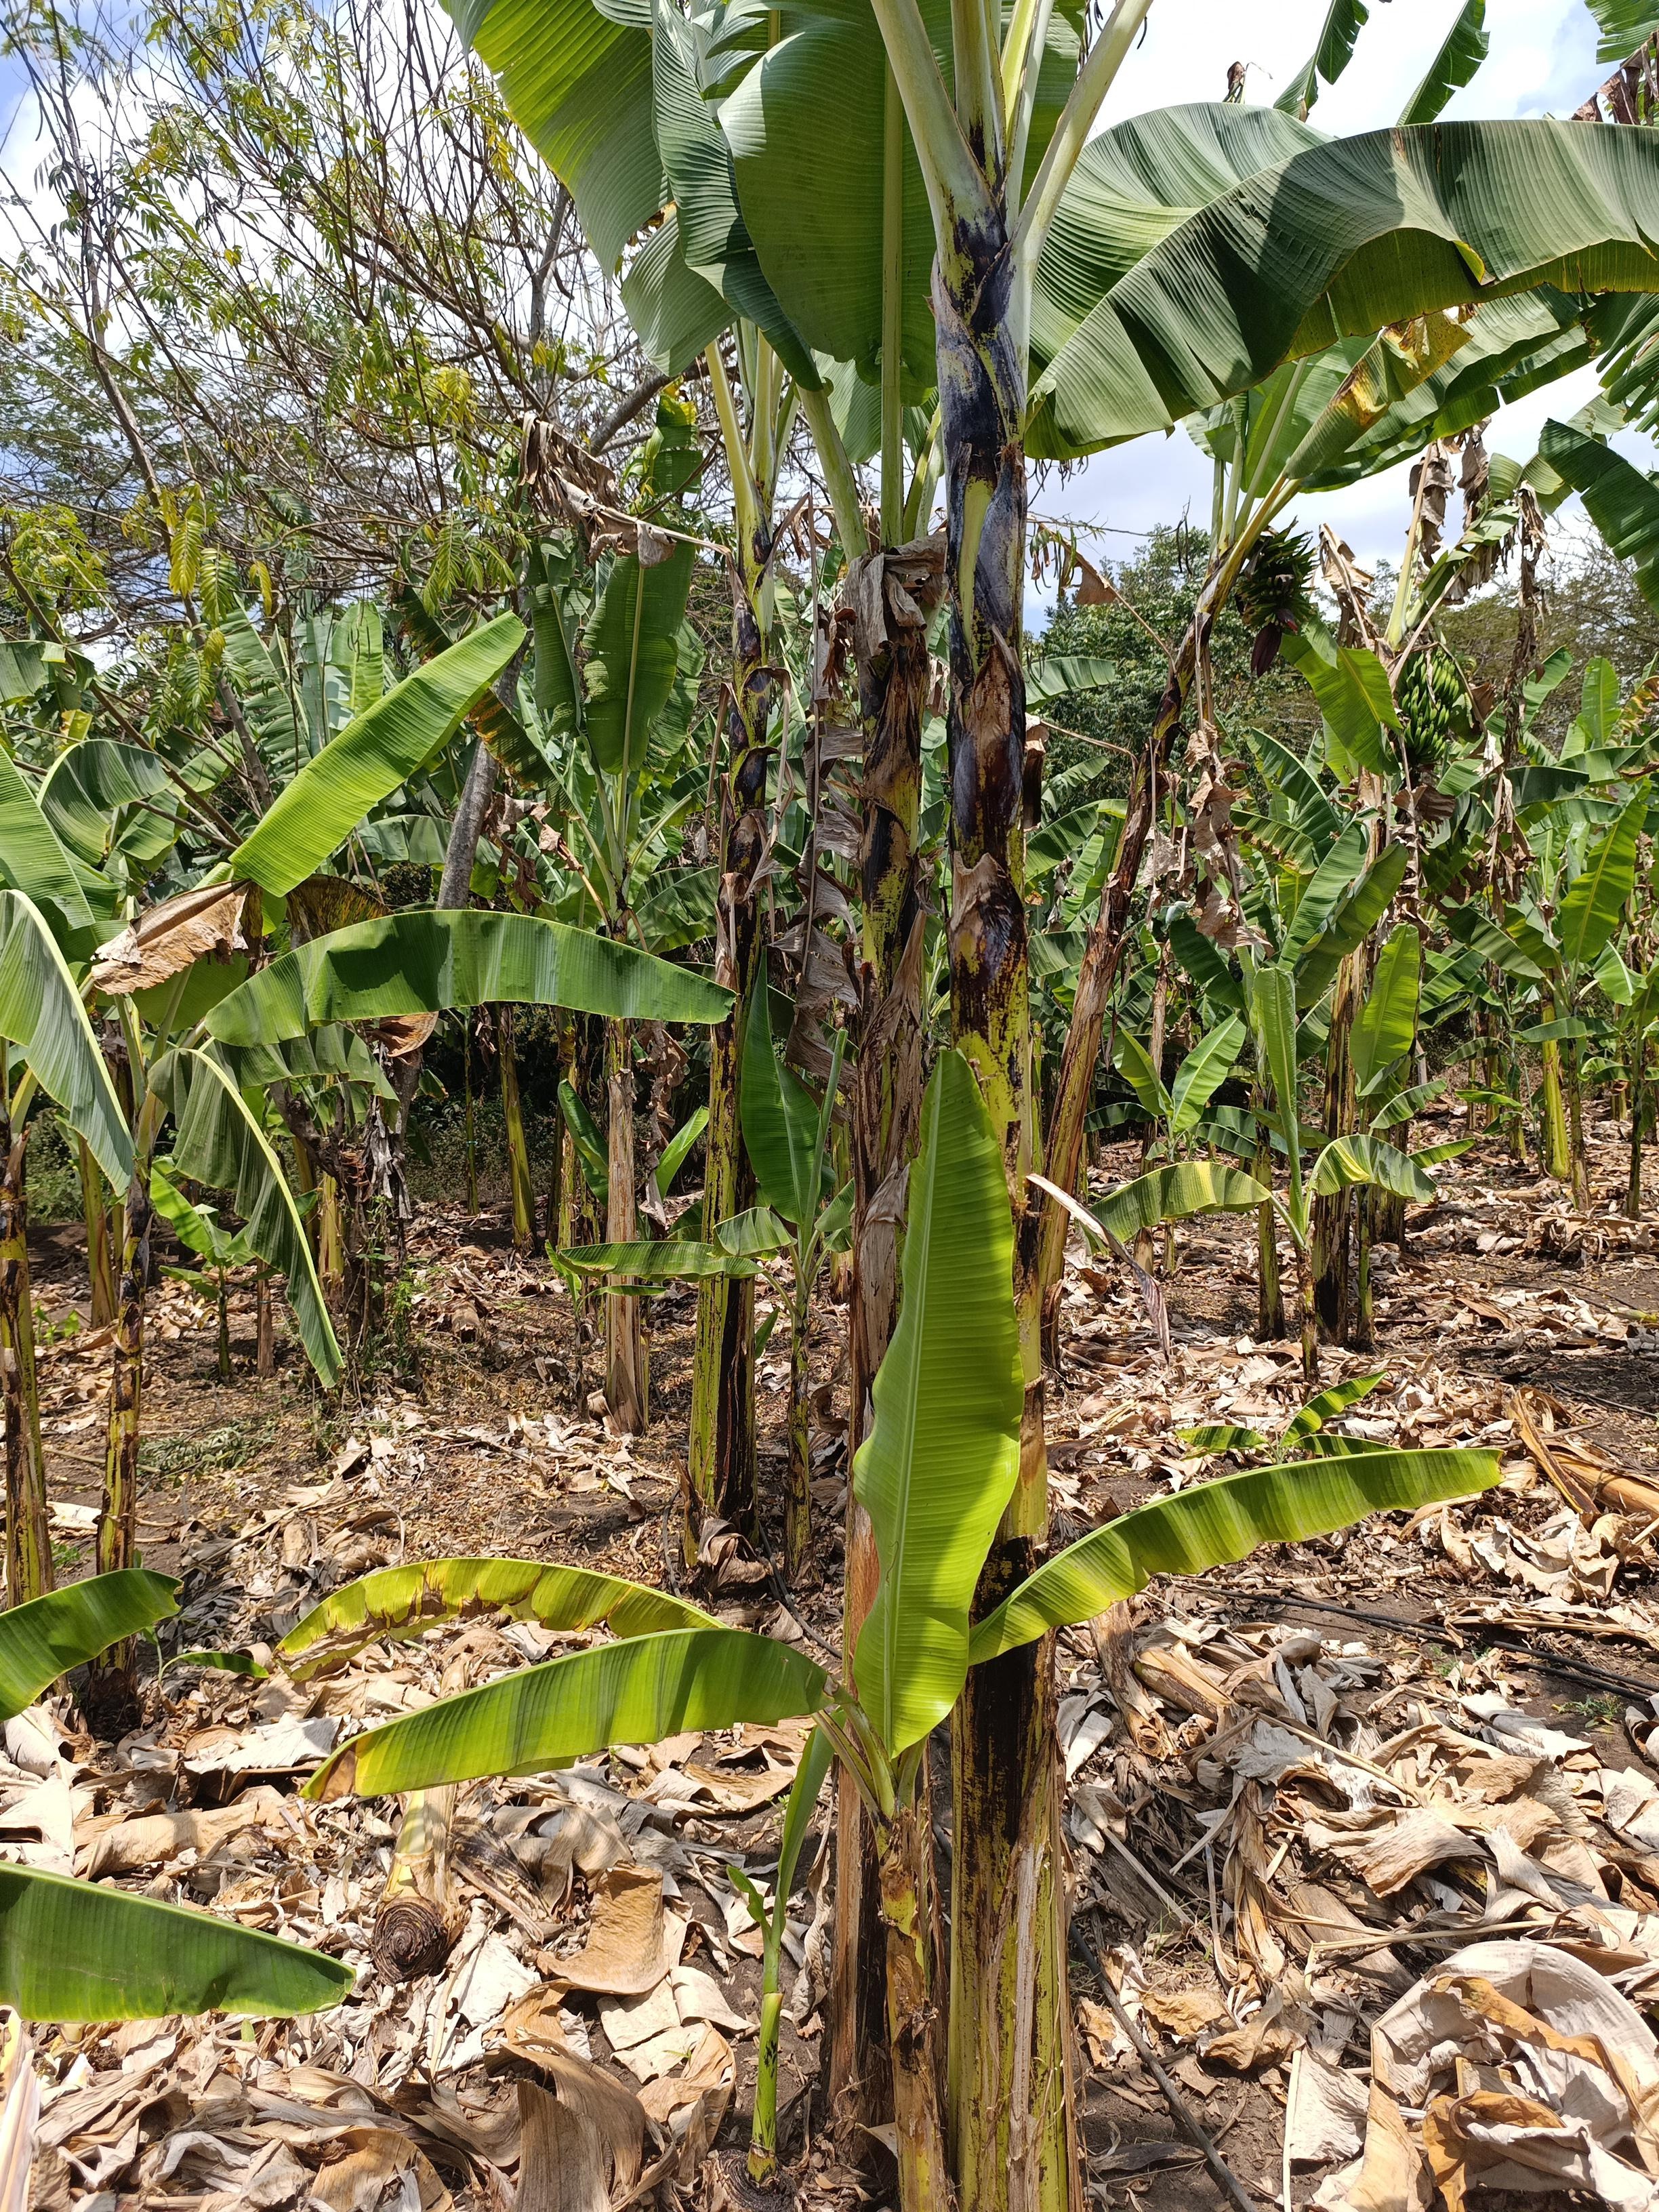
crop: banana
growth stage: vegetative
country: Tanzania
